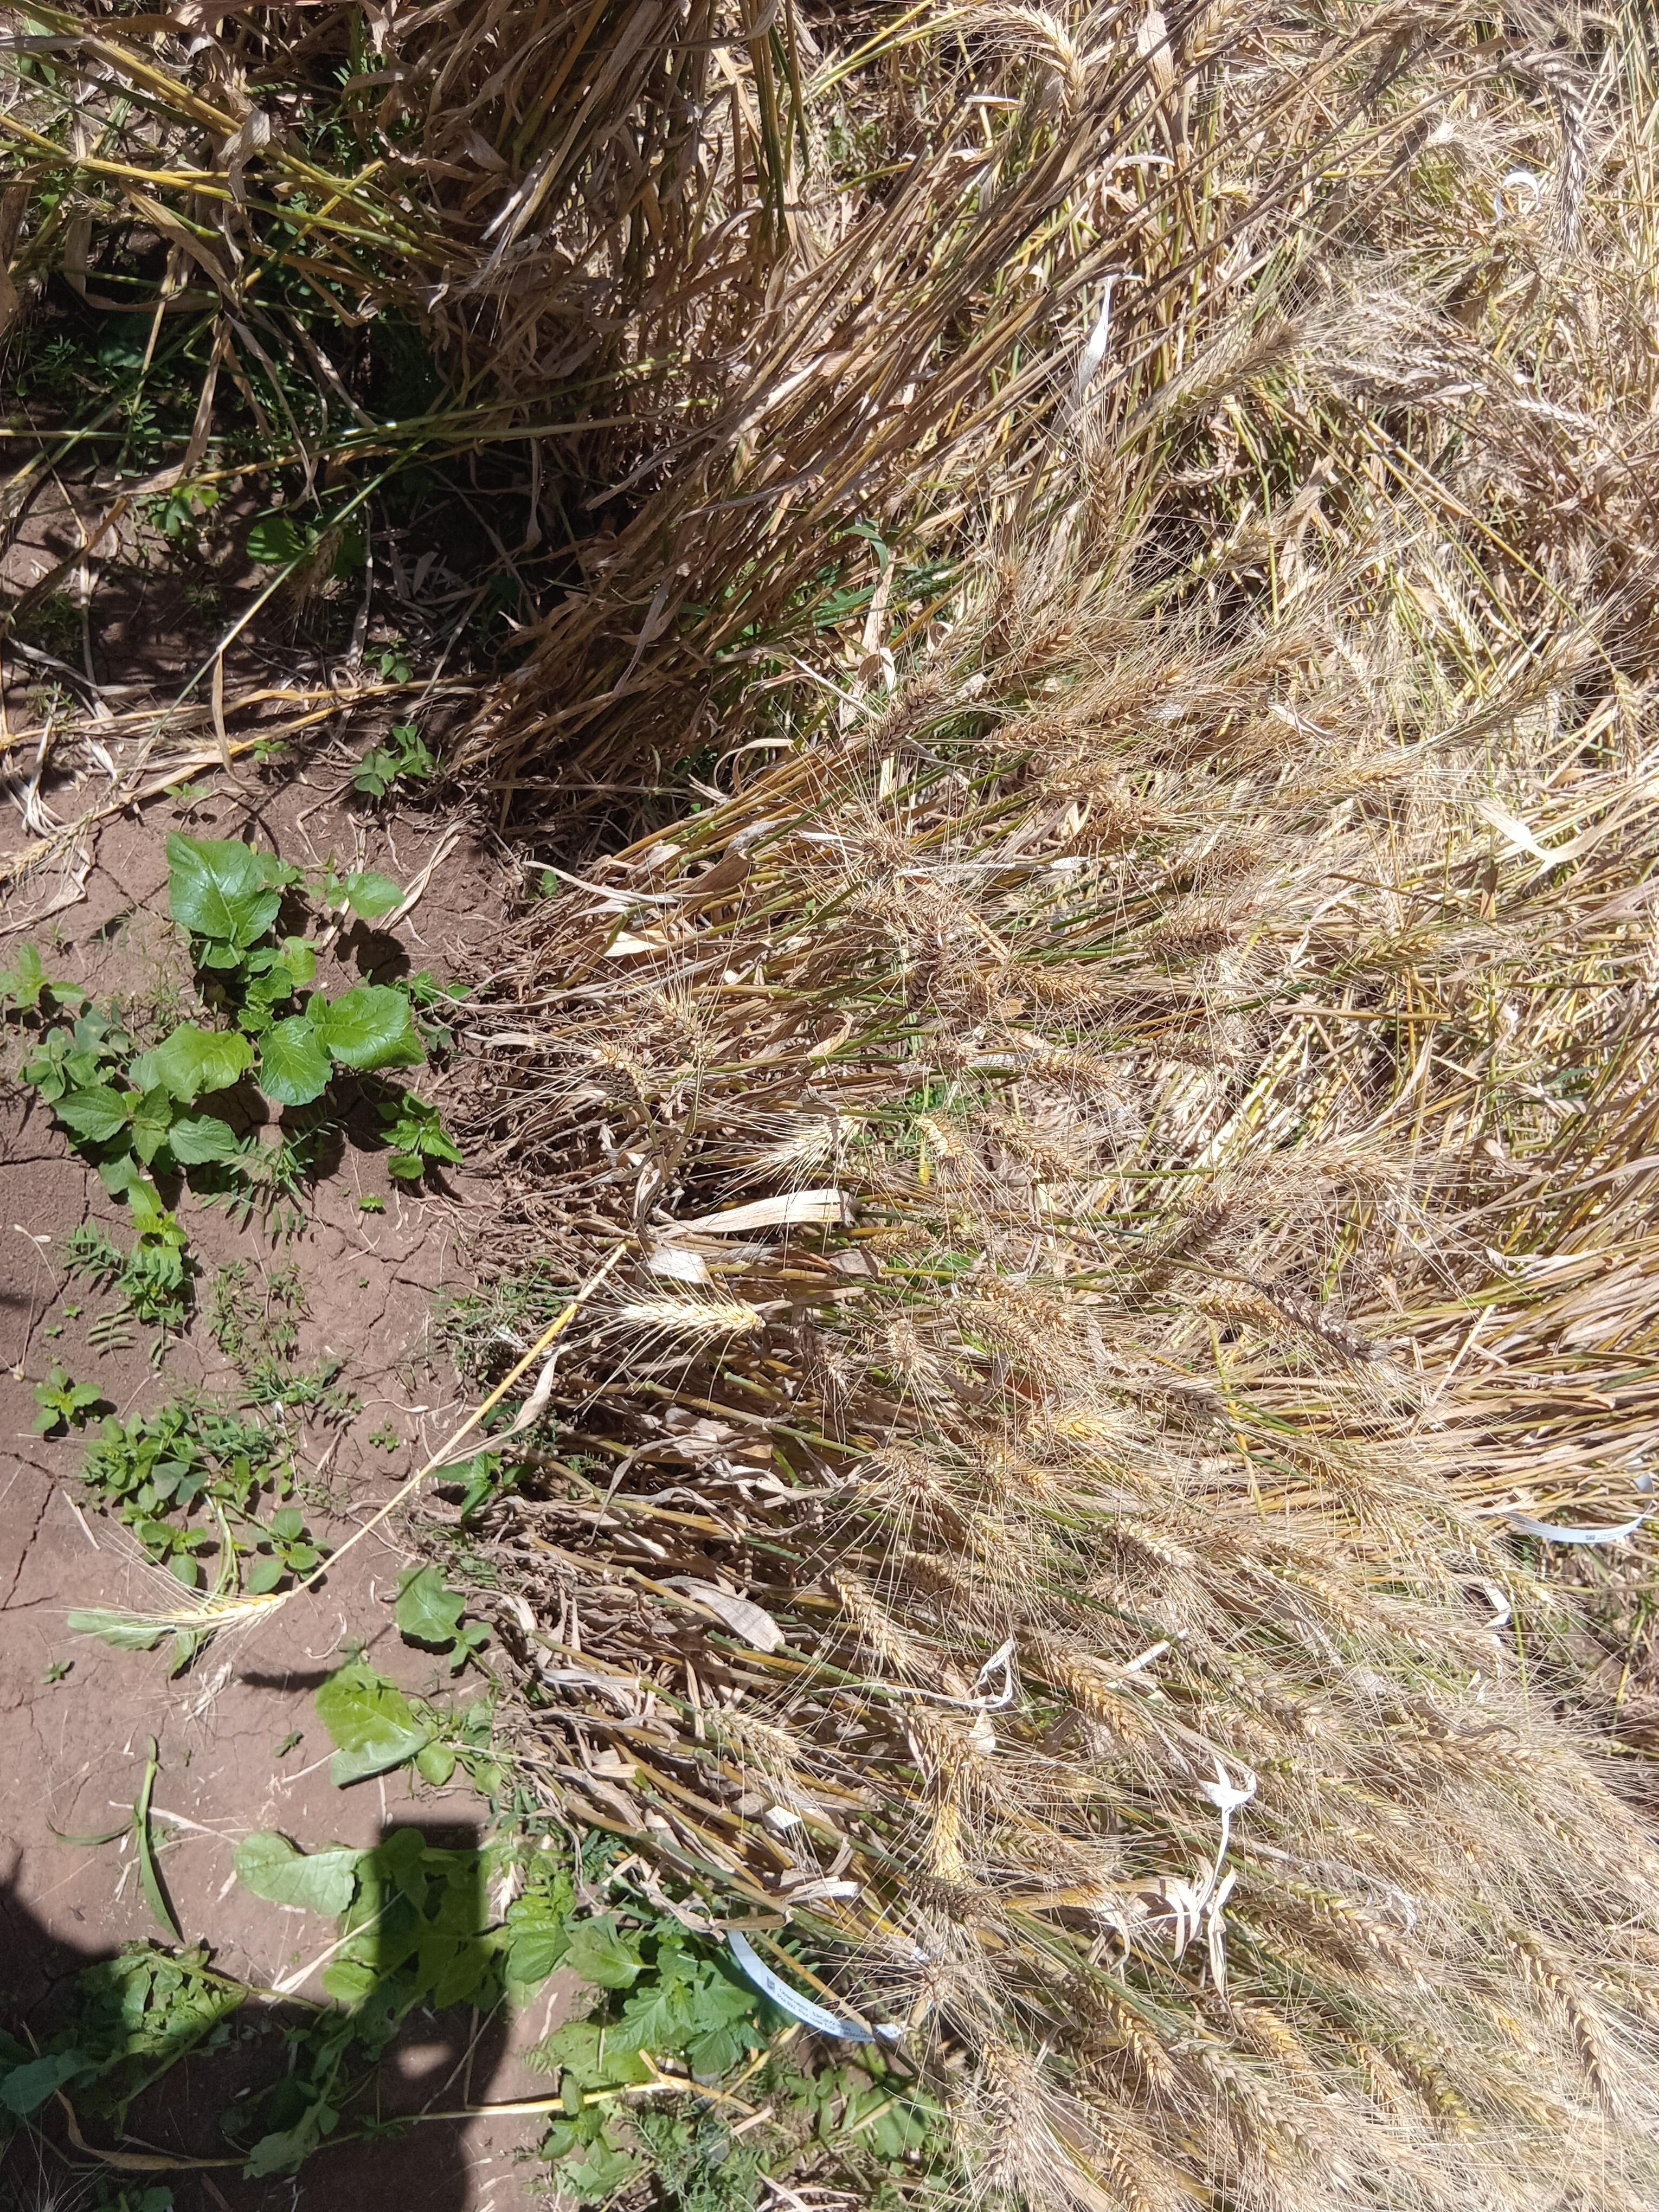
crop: wheat
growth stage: maturity
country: Kenya
